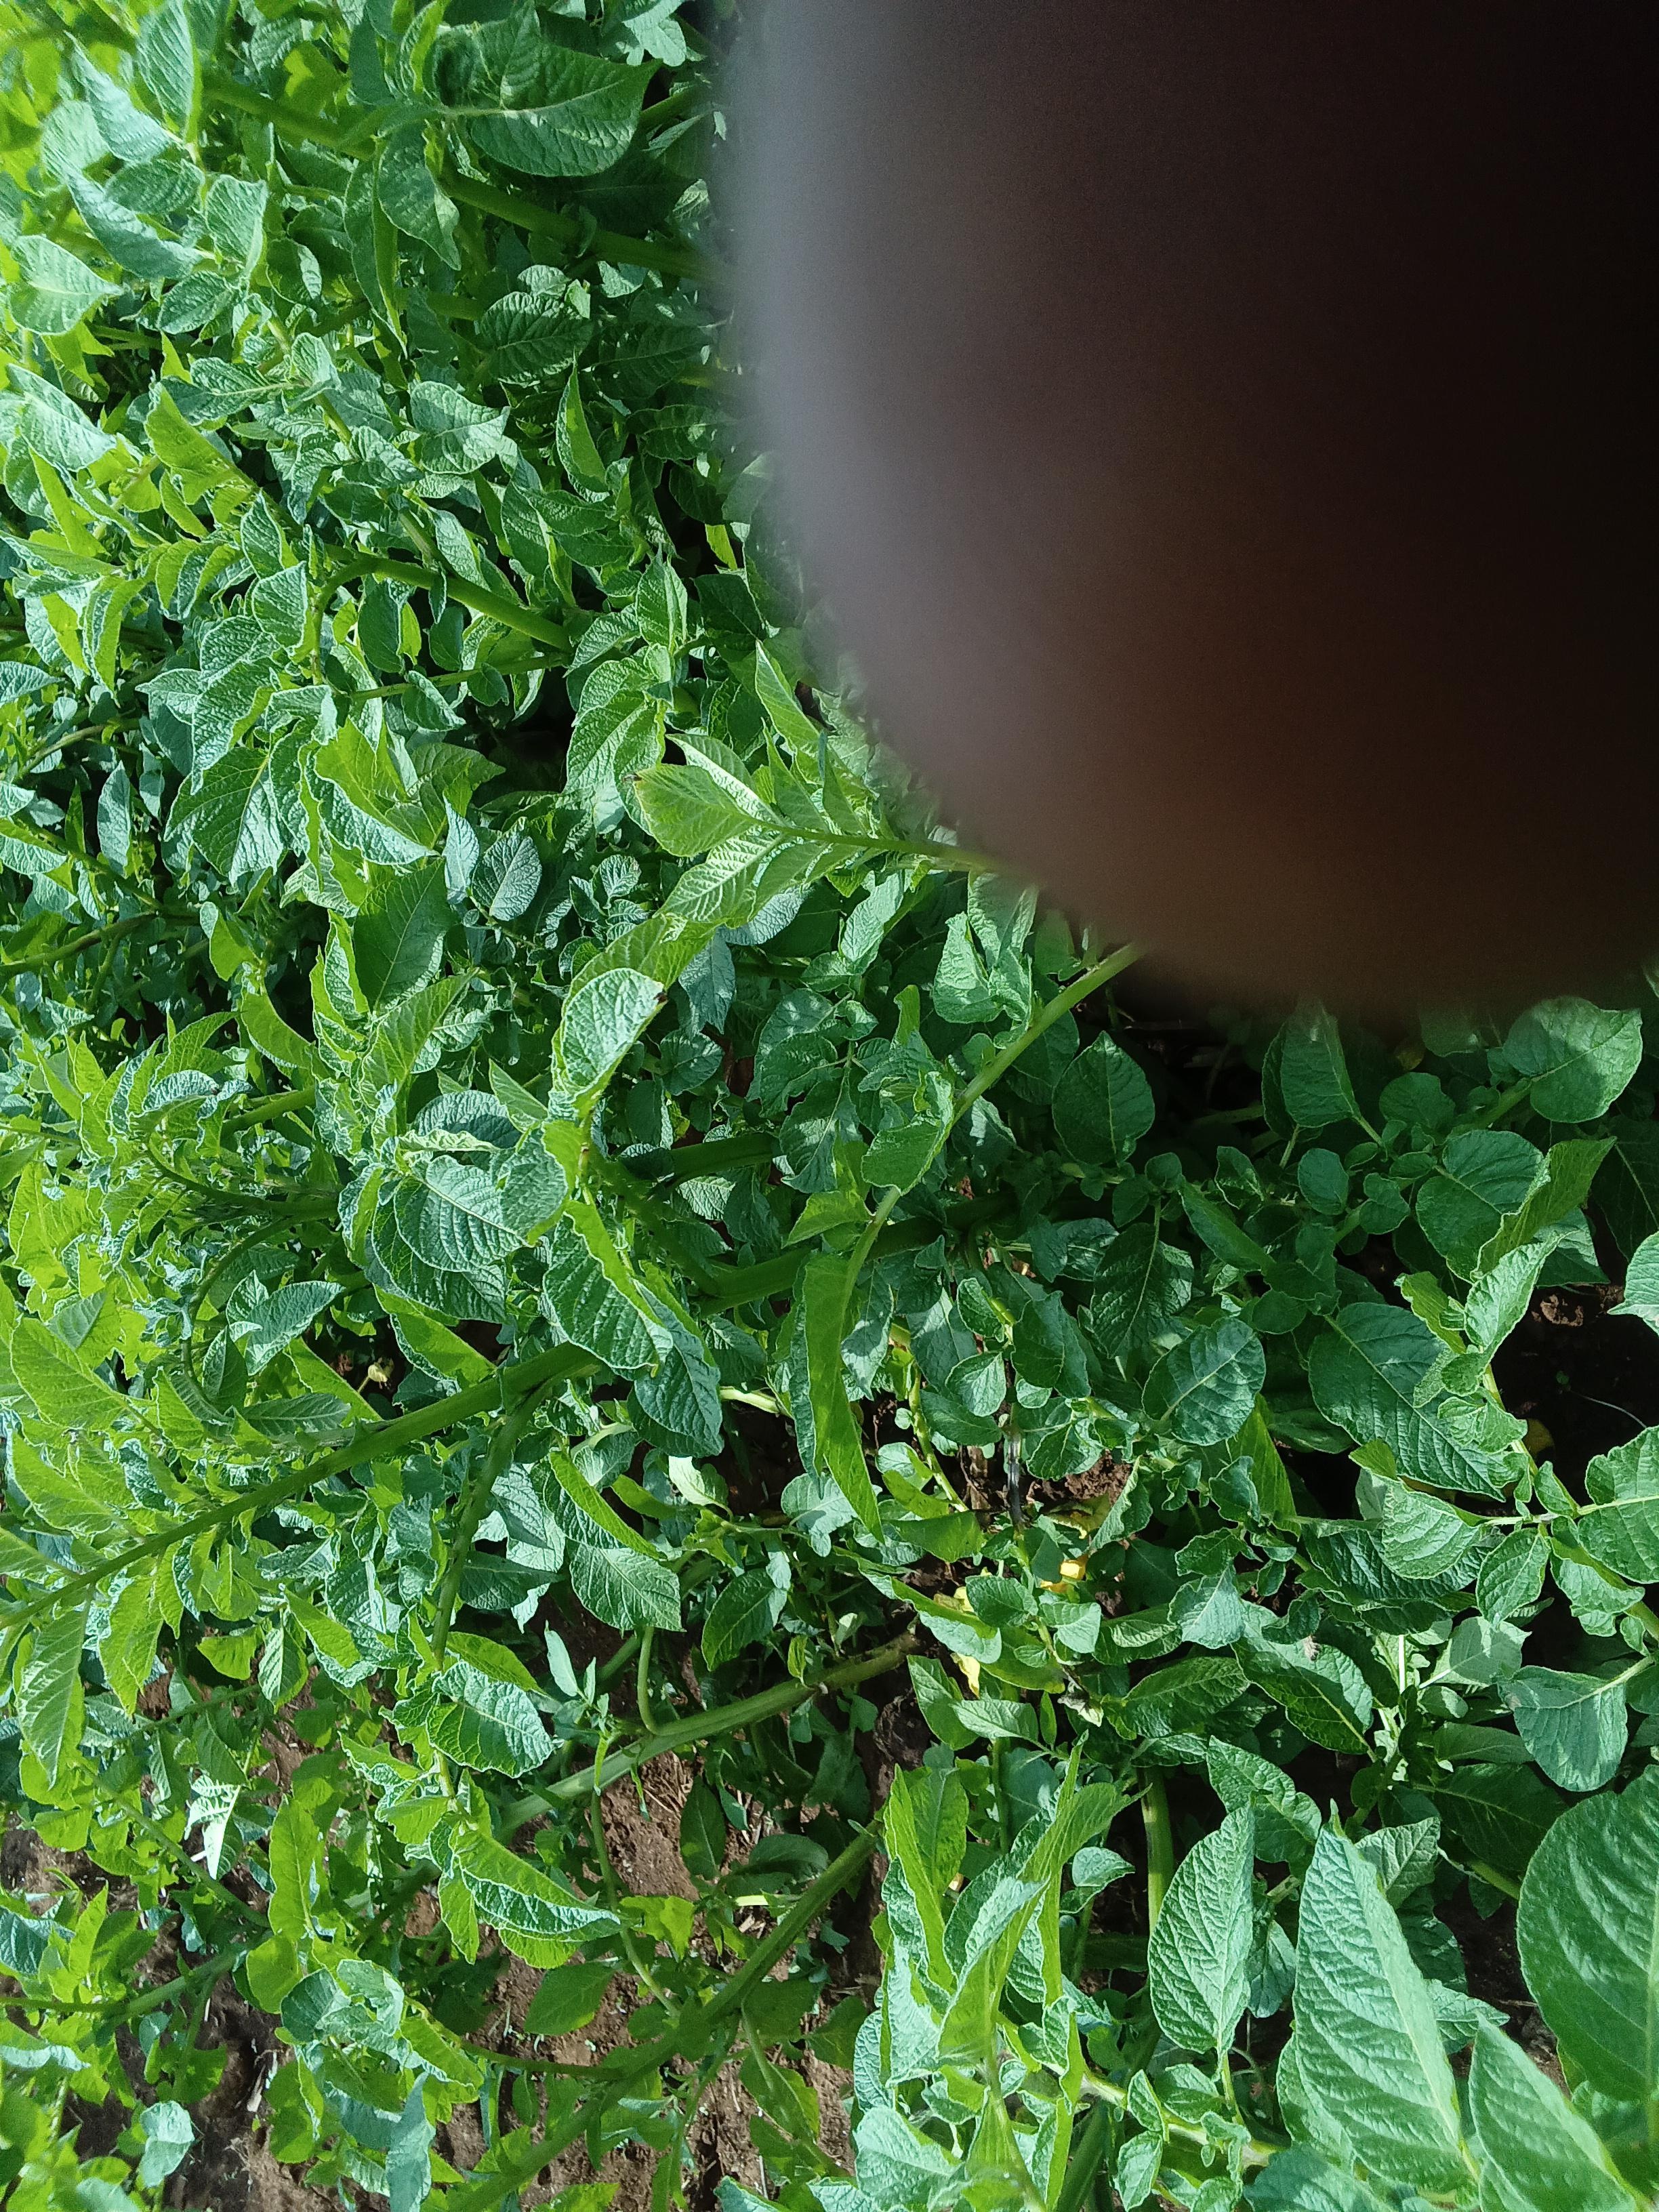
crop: potato
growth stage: vegetative
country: Kenya
